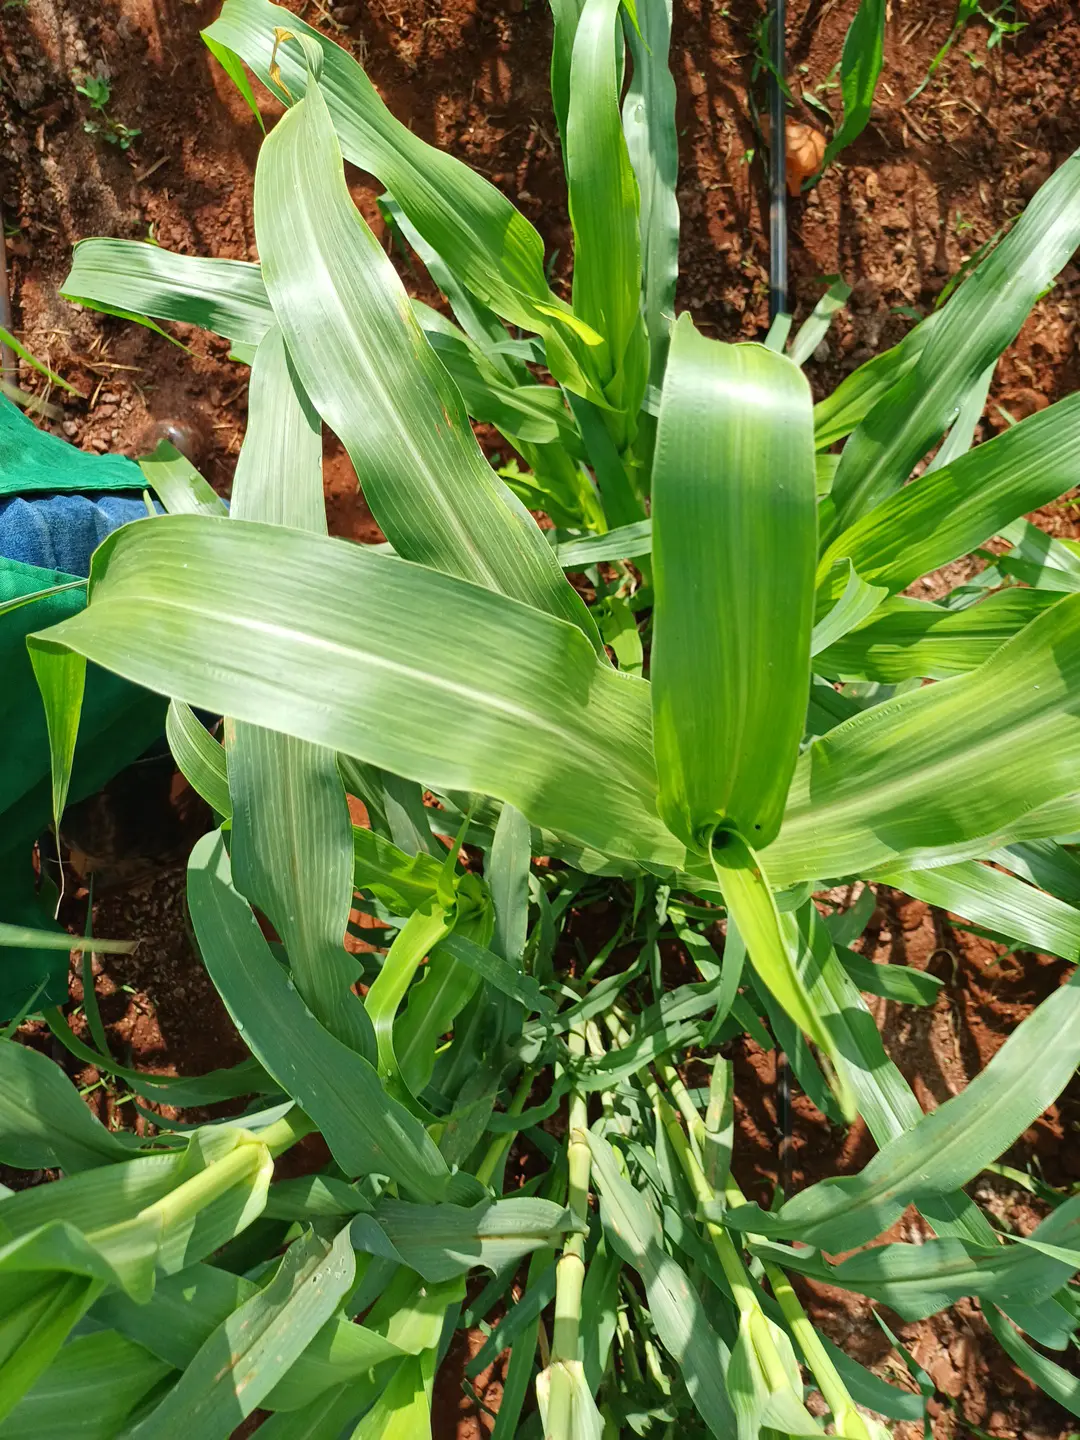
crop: pearl millet
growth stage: flowering
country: Kenya
